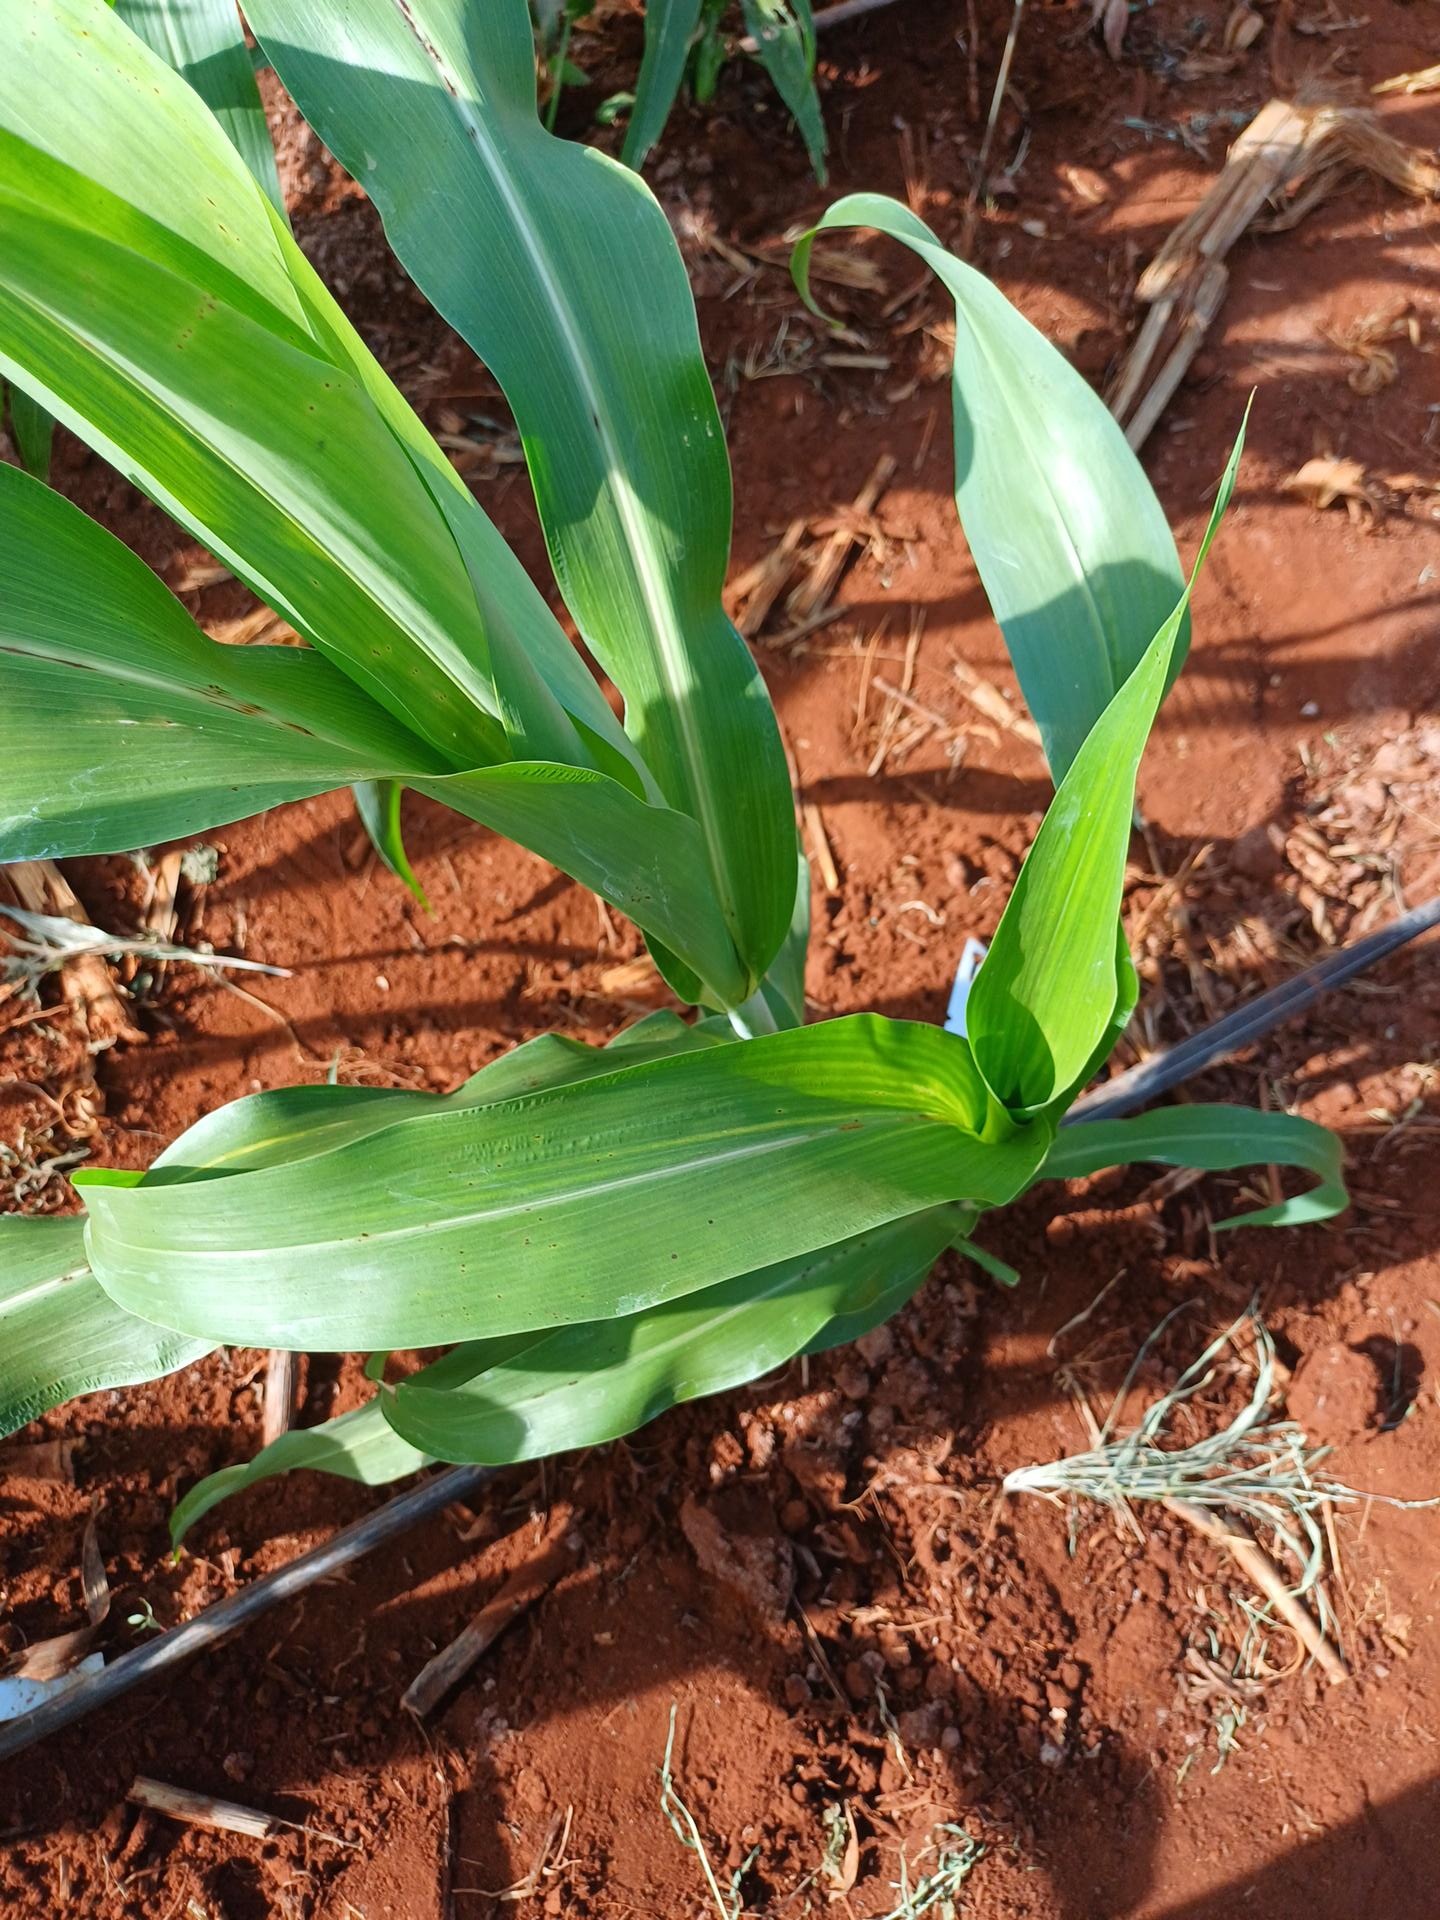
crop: sorghum
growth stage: vegetative
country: Kenya
